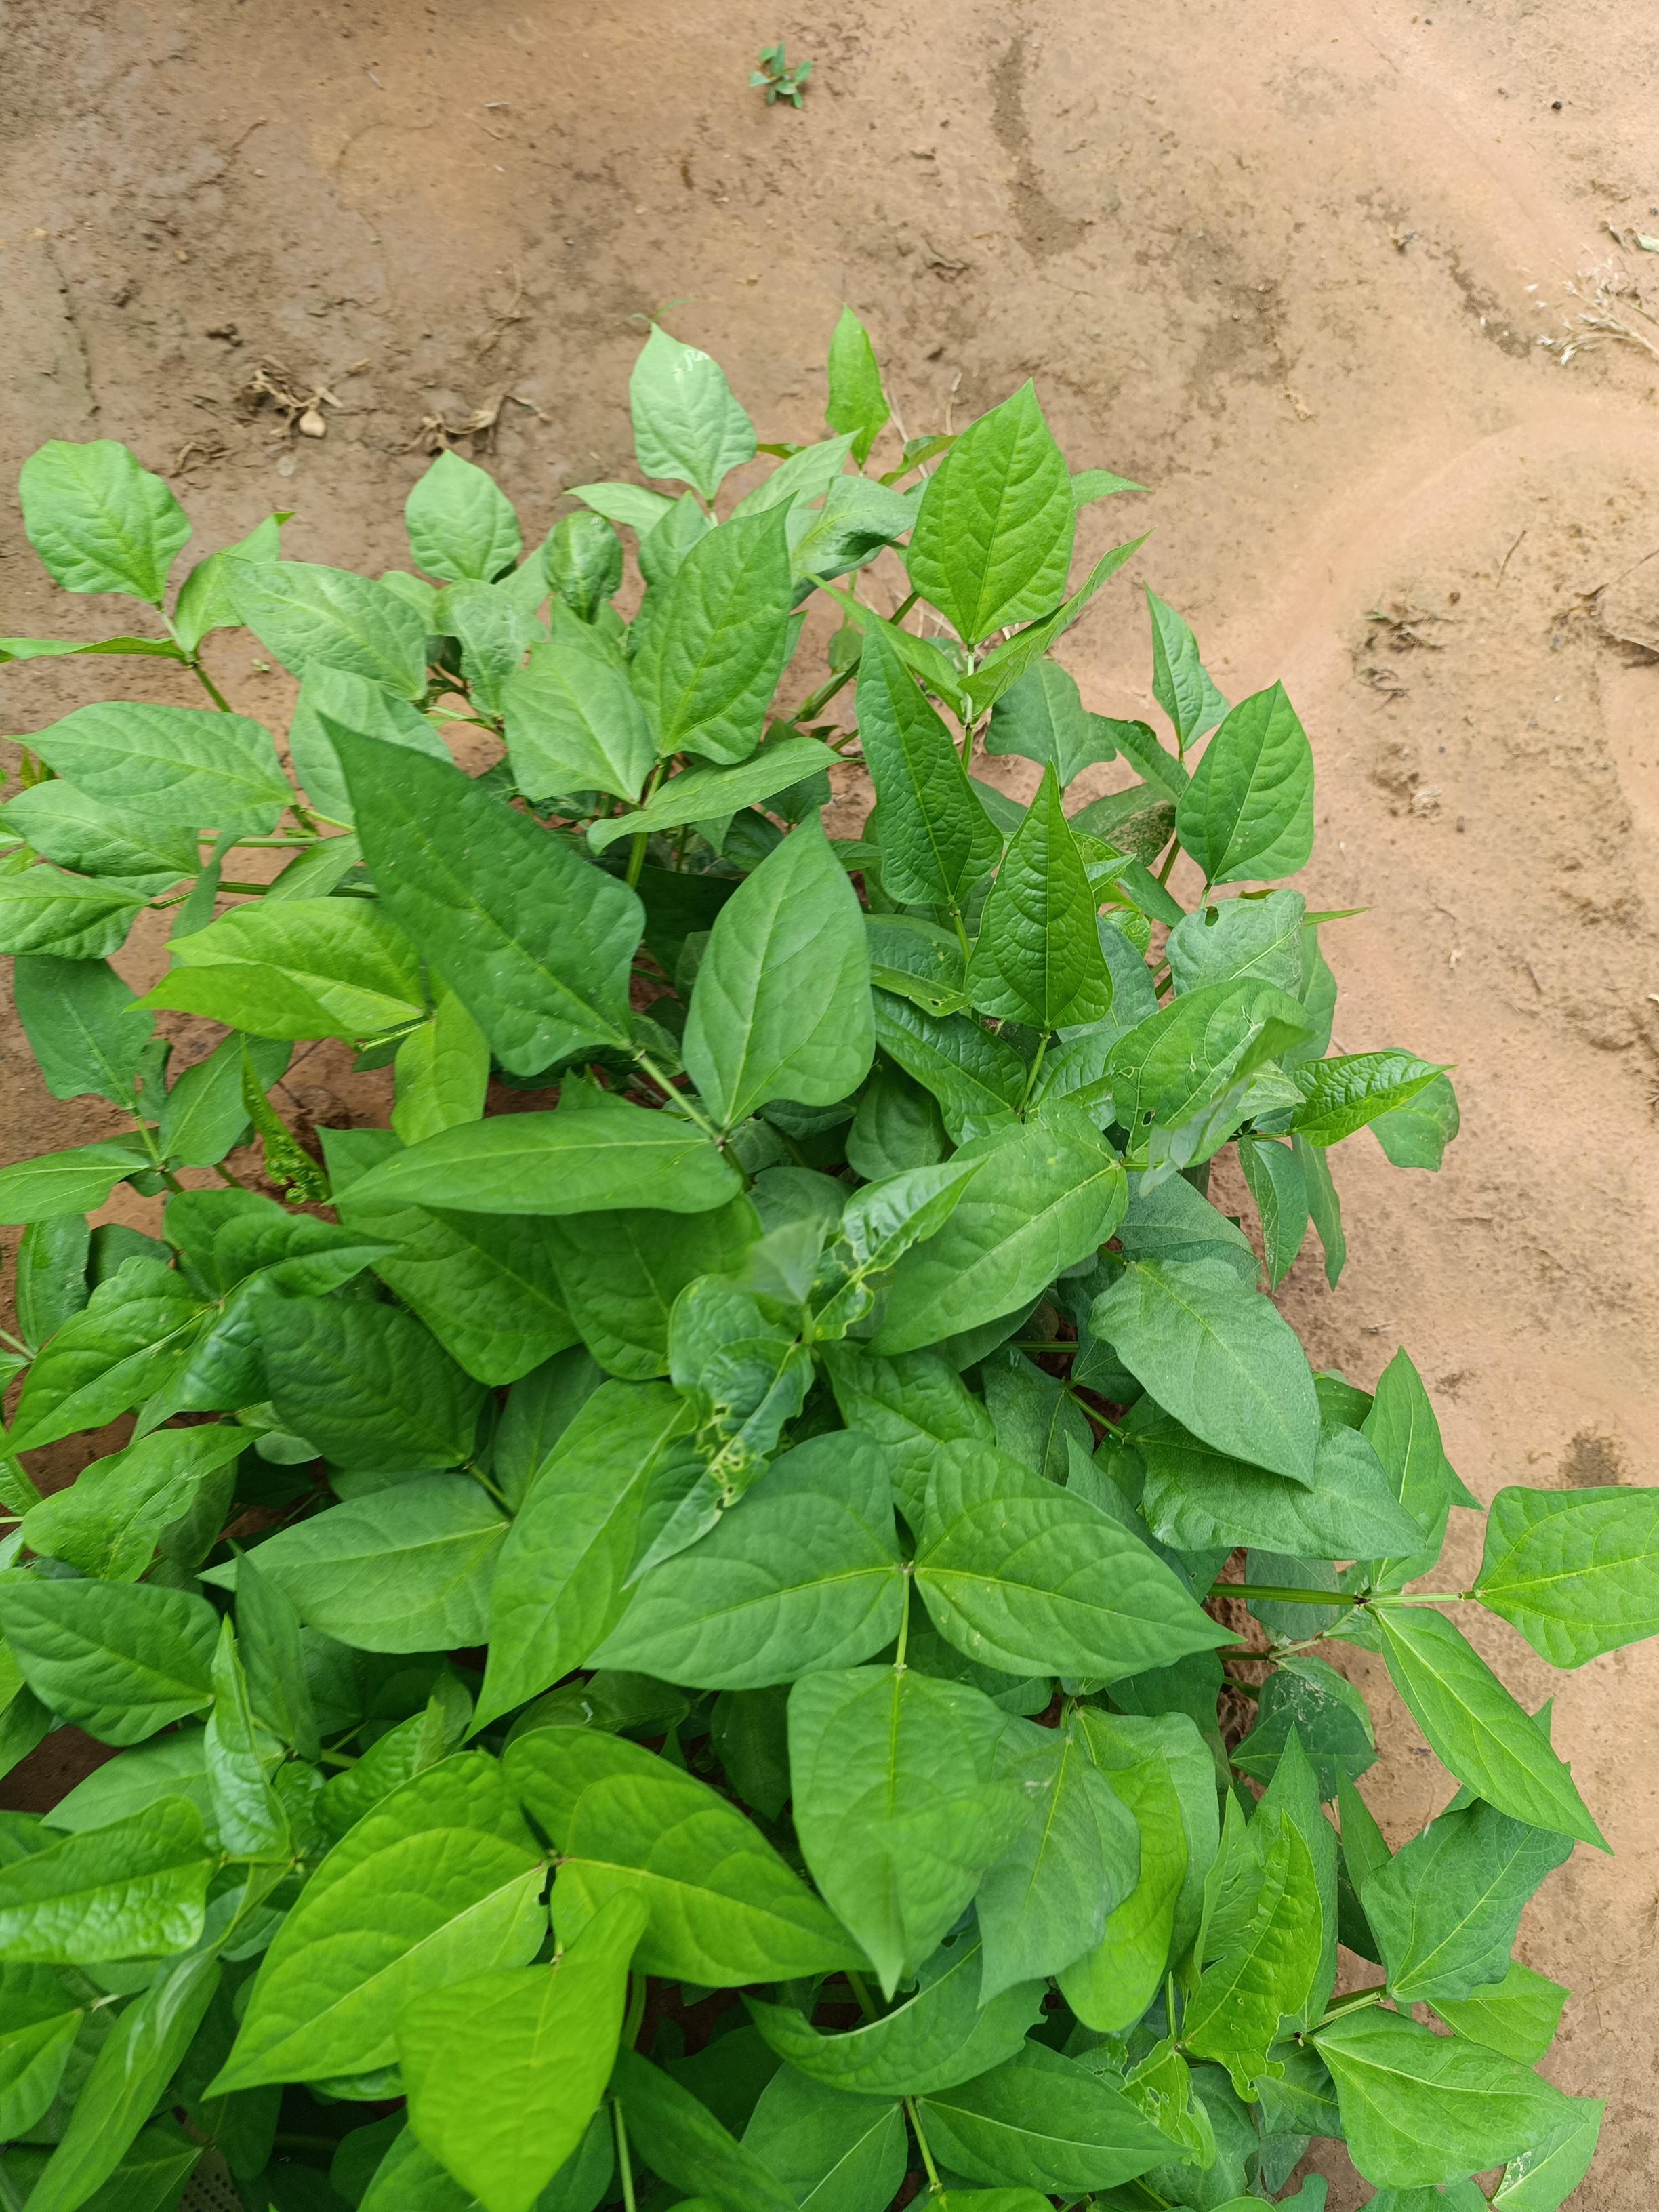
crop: cowpea
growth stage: emergence
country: Nigeria
